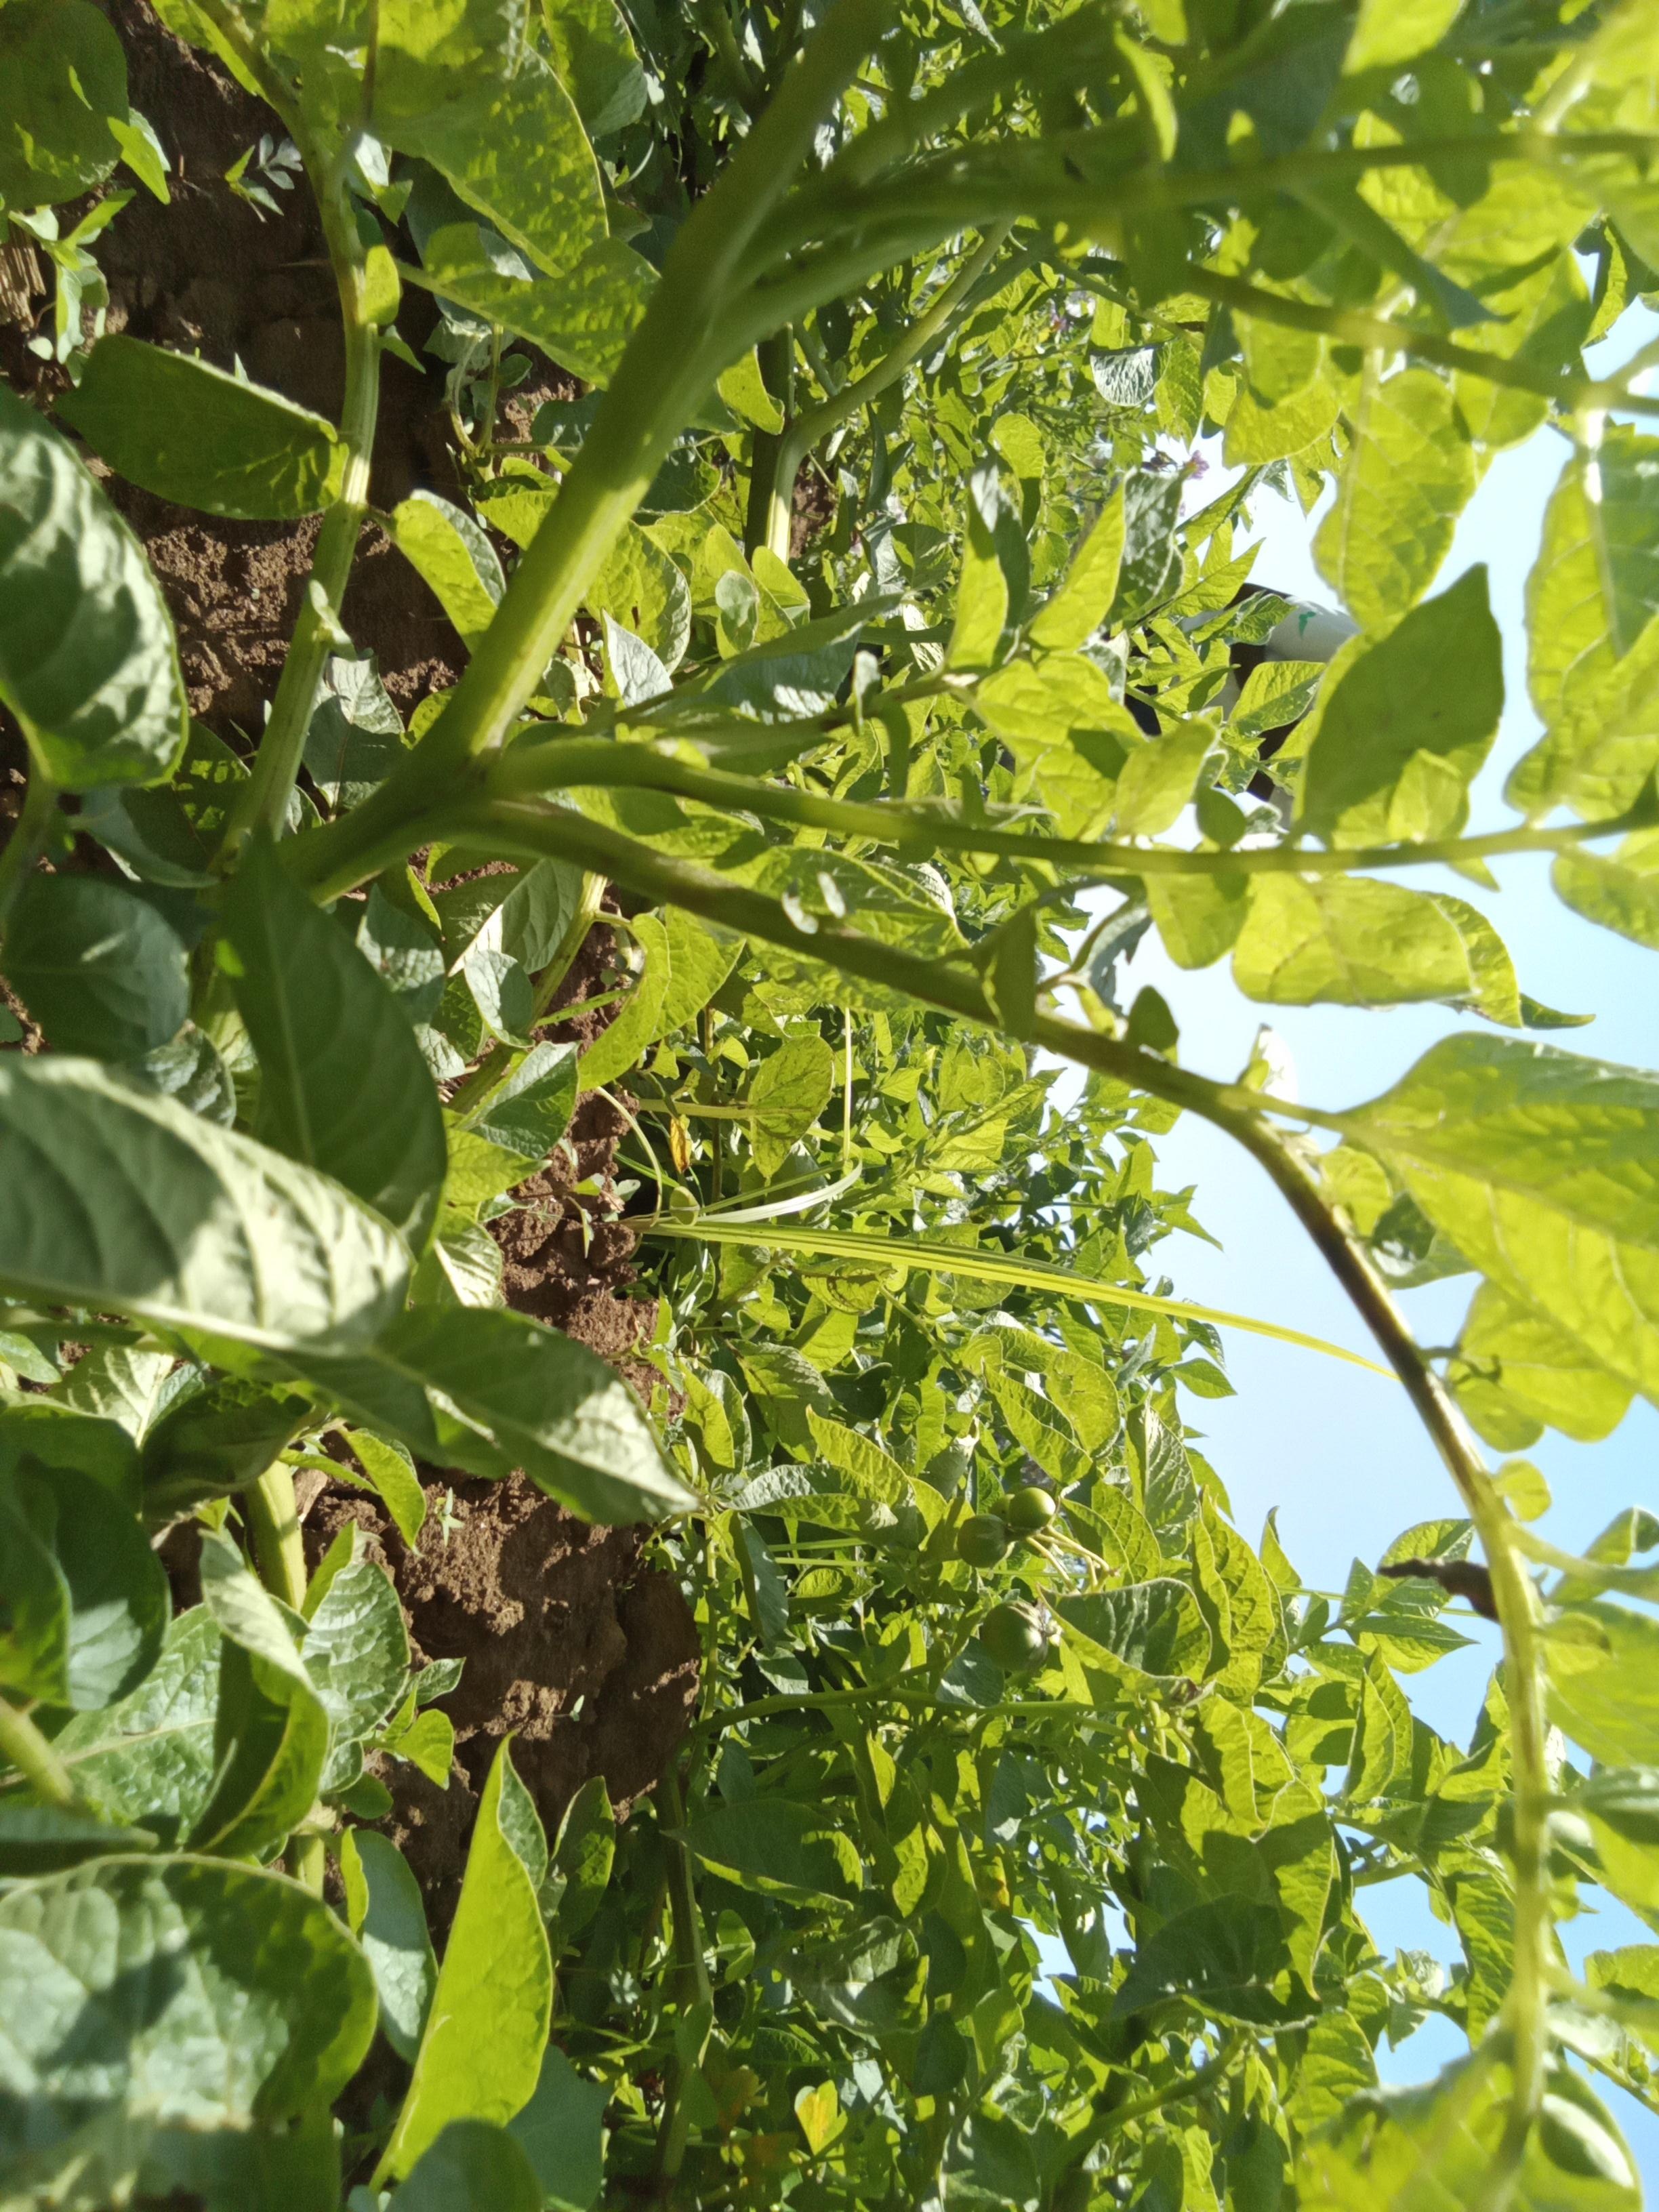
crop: potato
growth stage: vegetative
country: Kenya
